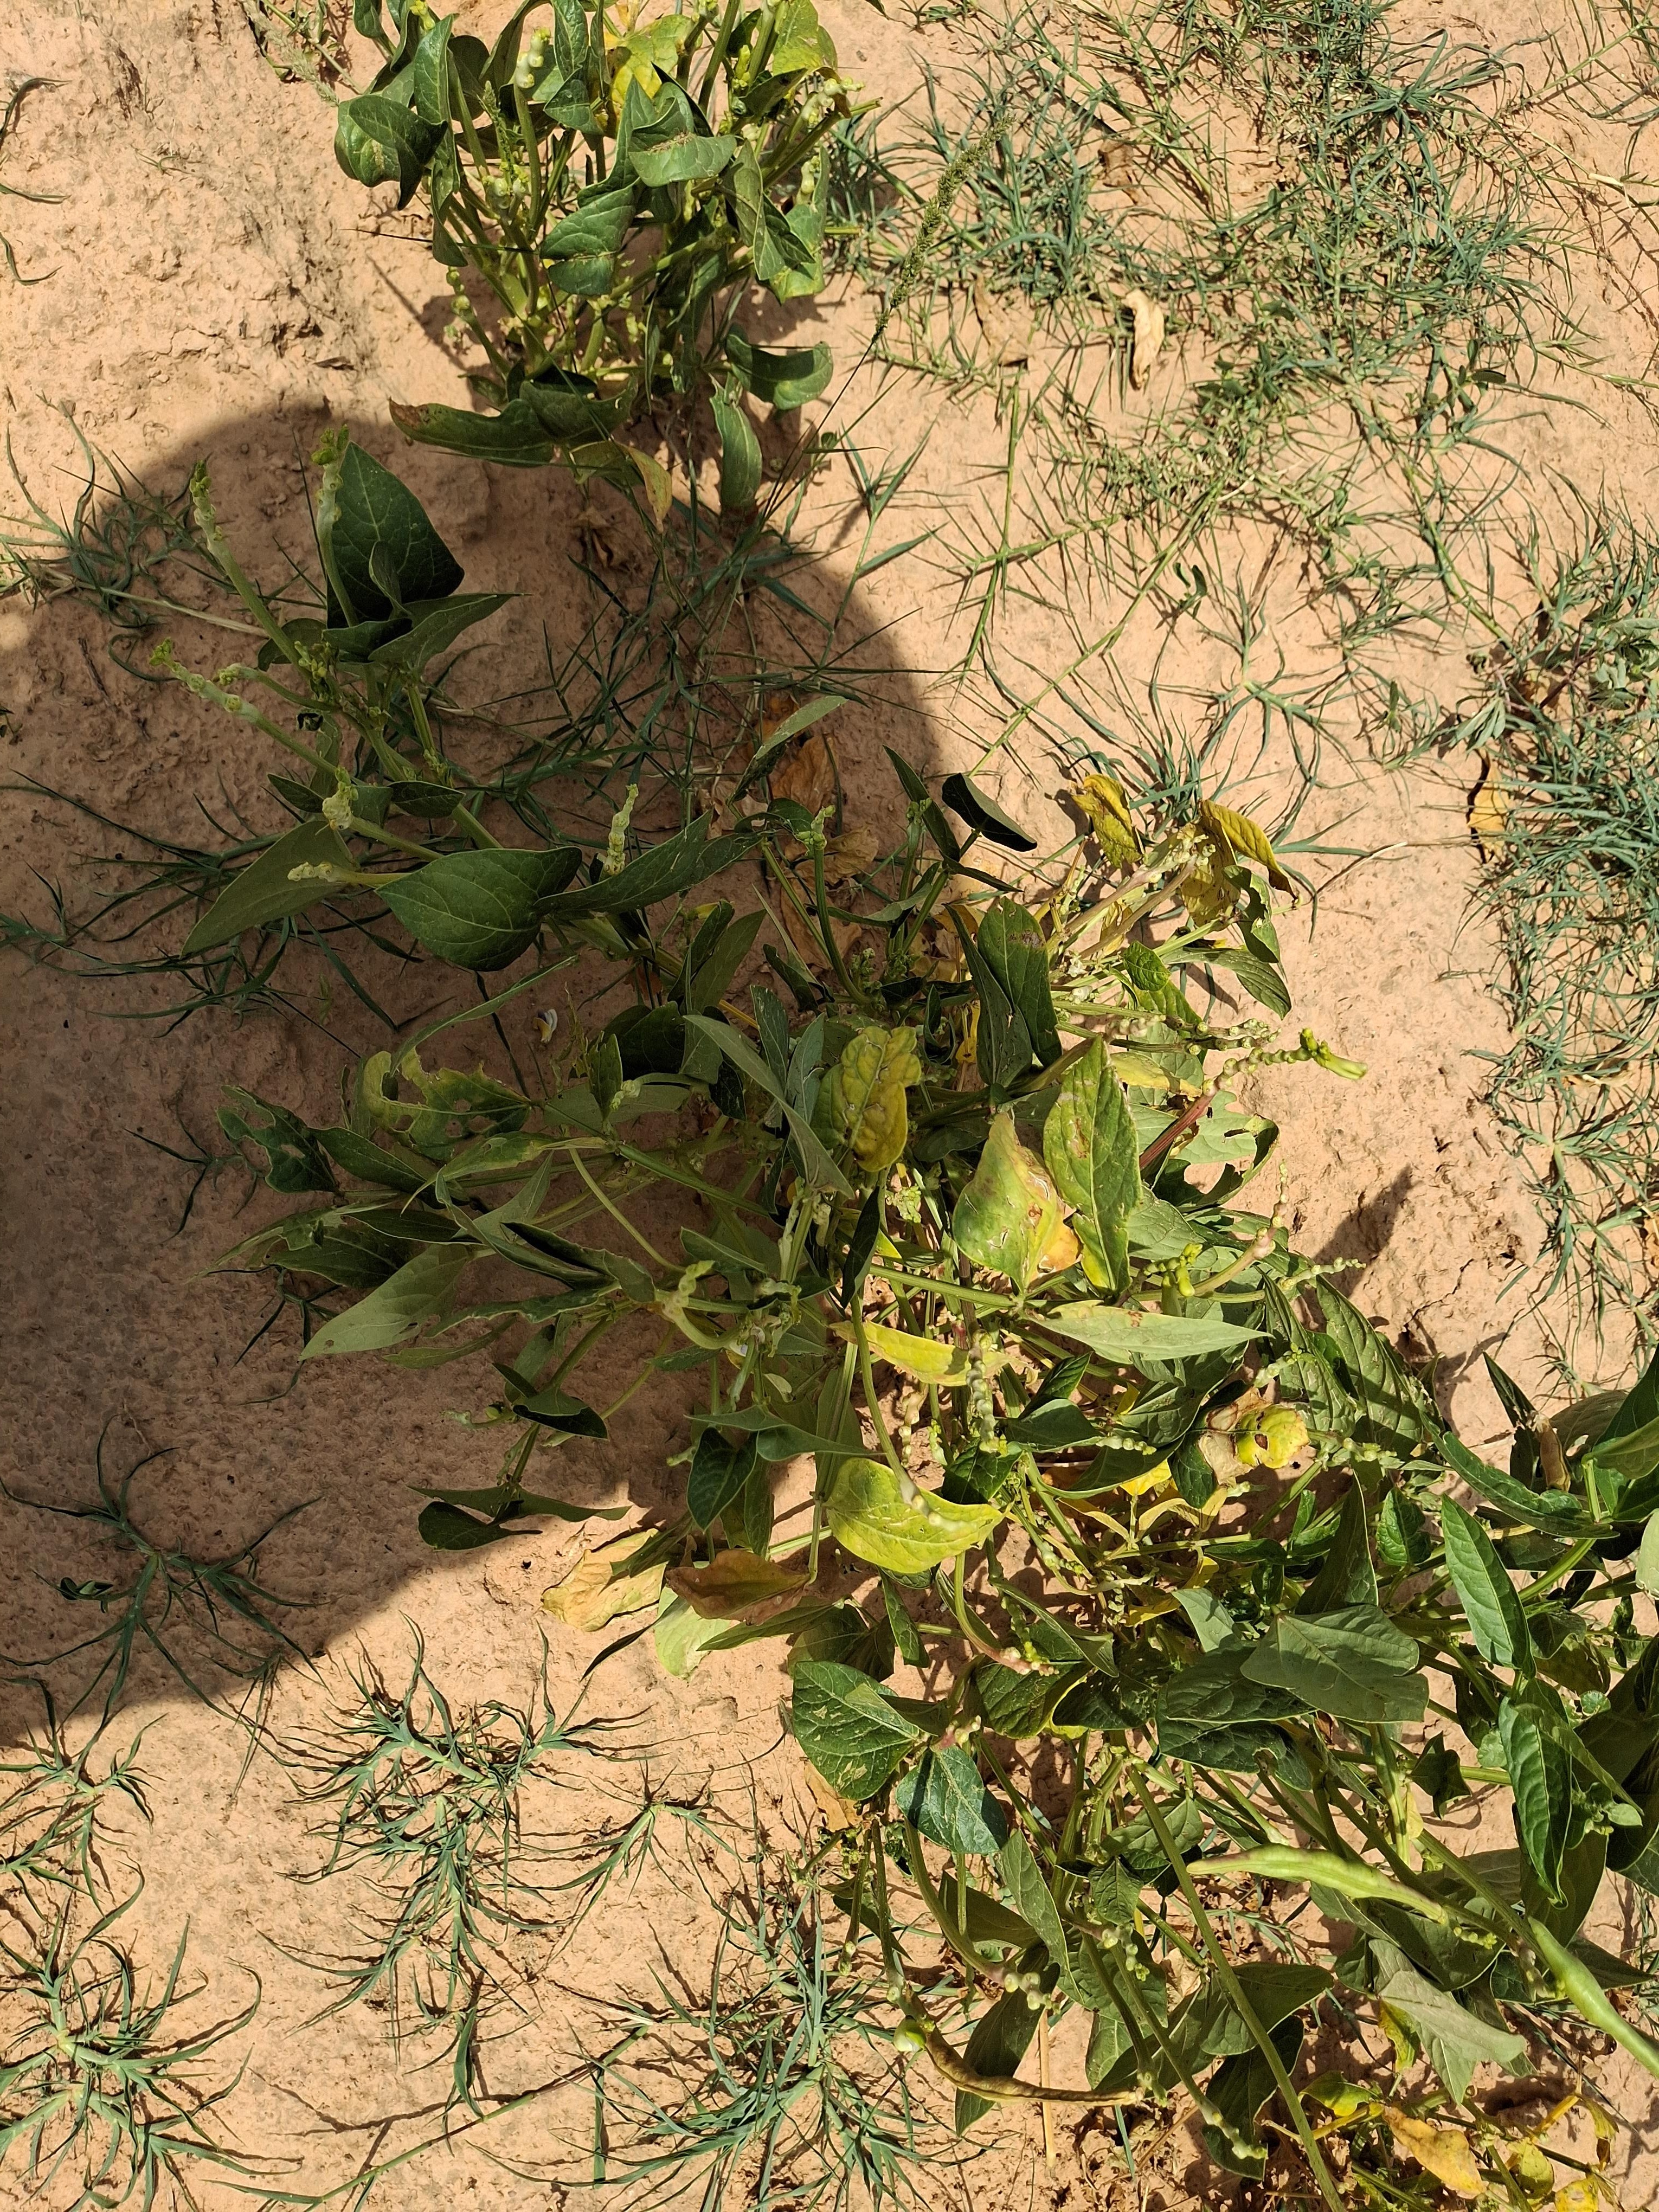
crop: cowpea
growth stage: harvest maturity
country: Nigeria
